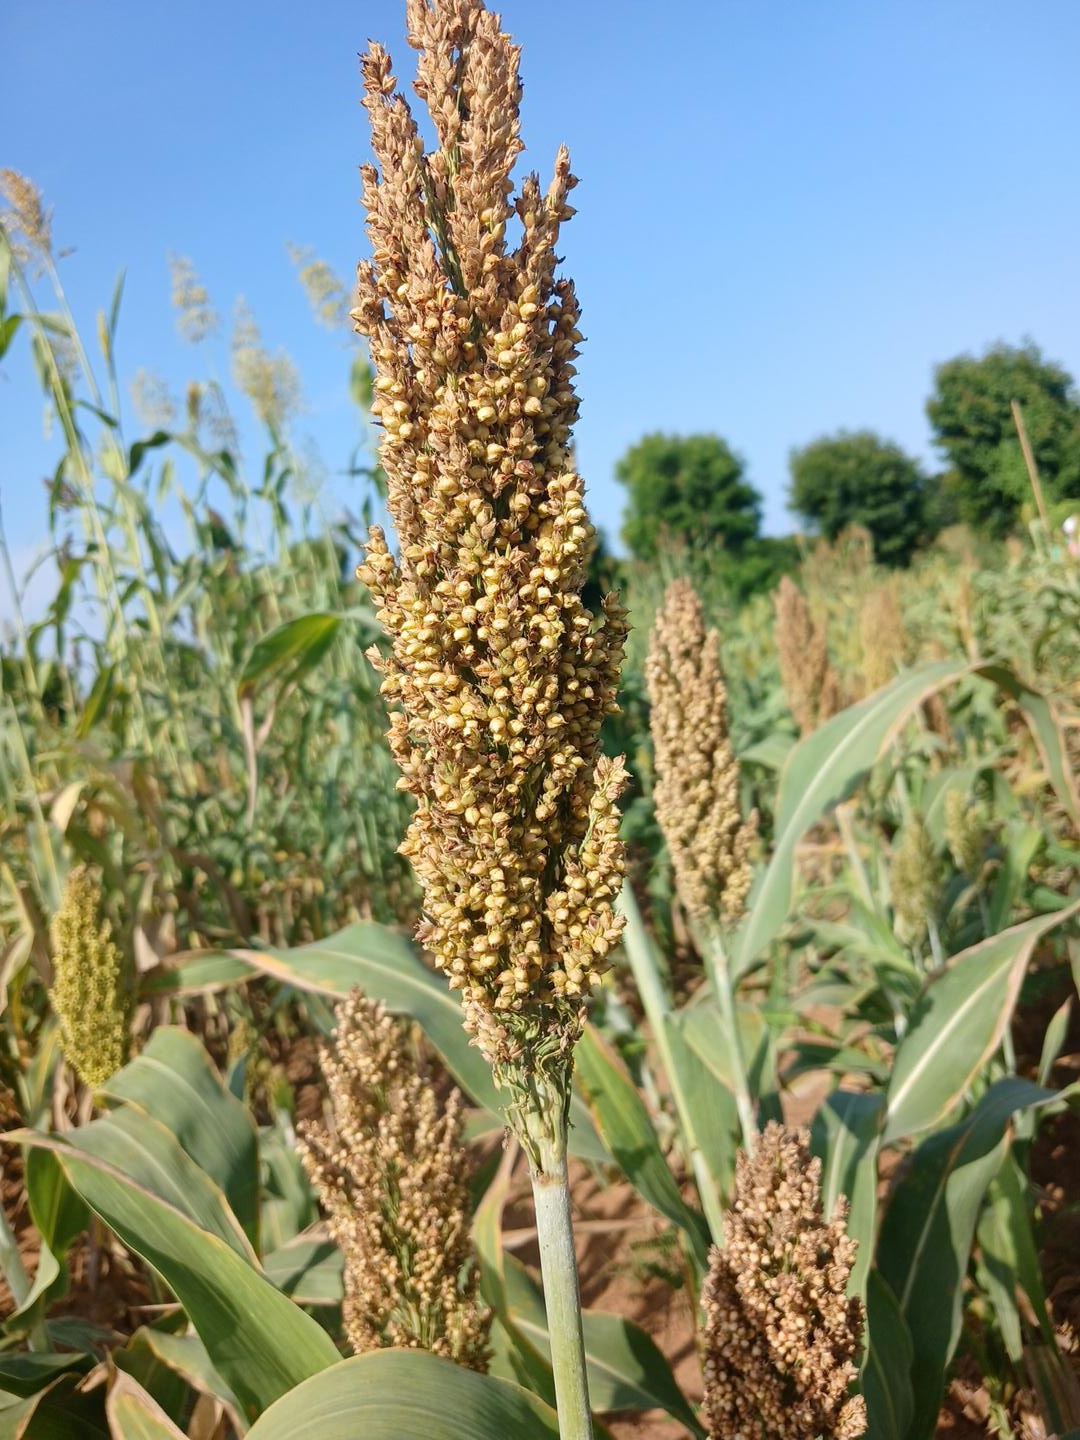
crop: sorghum
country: Senegal
